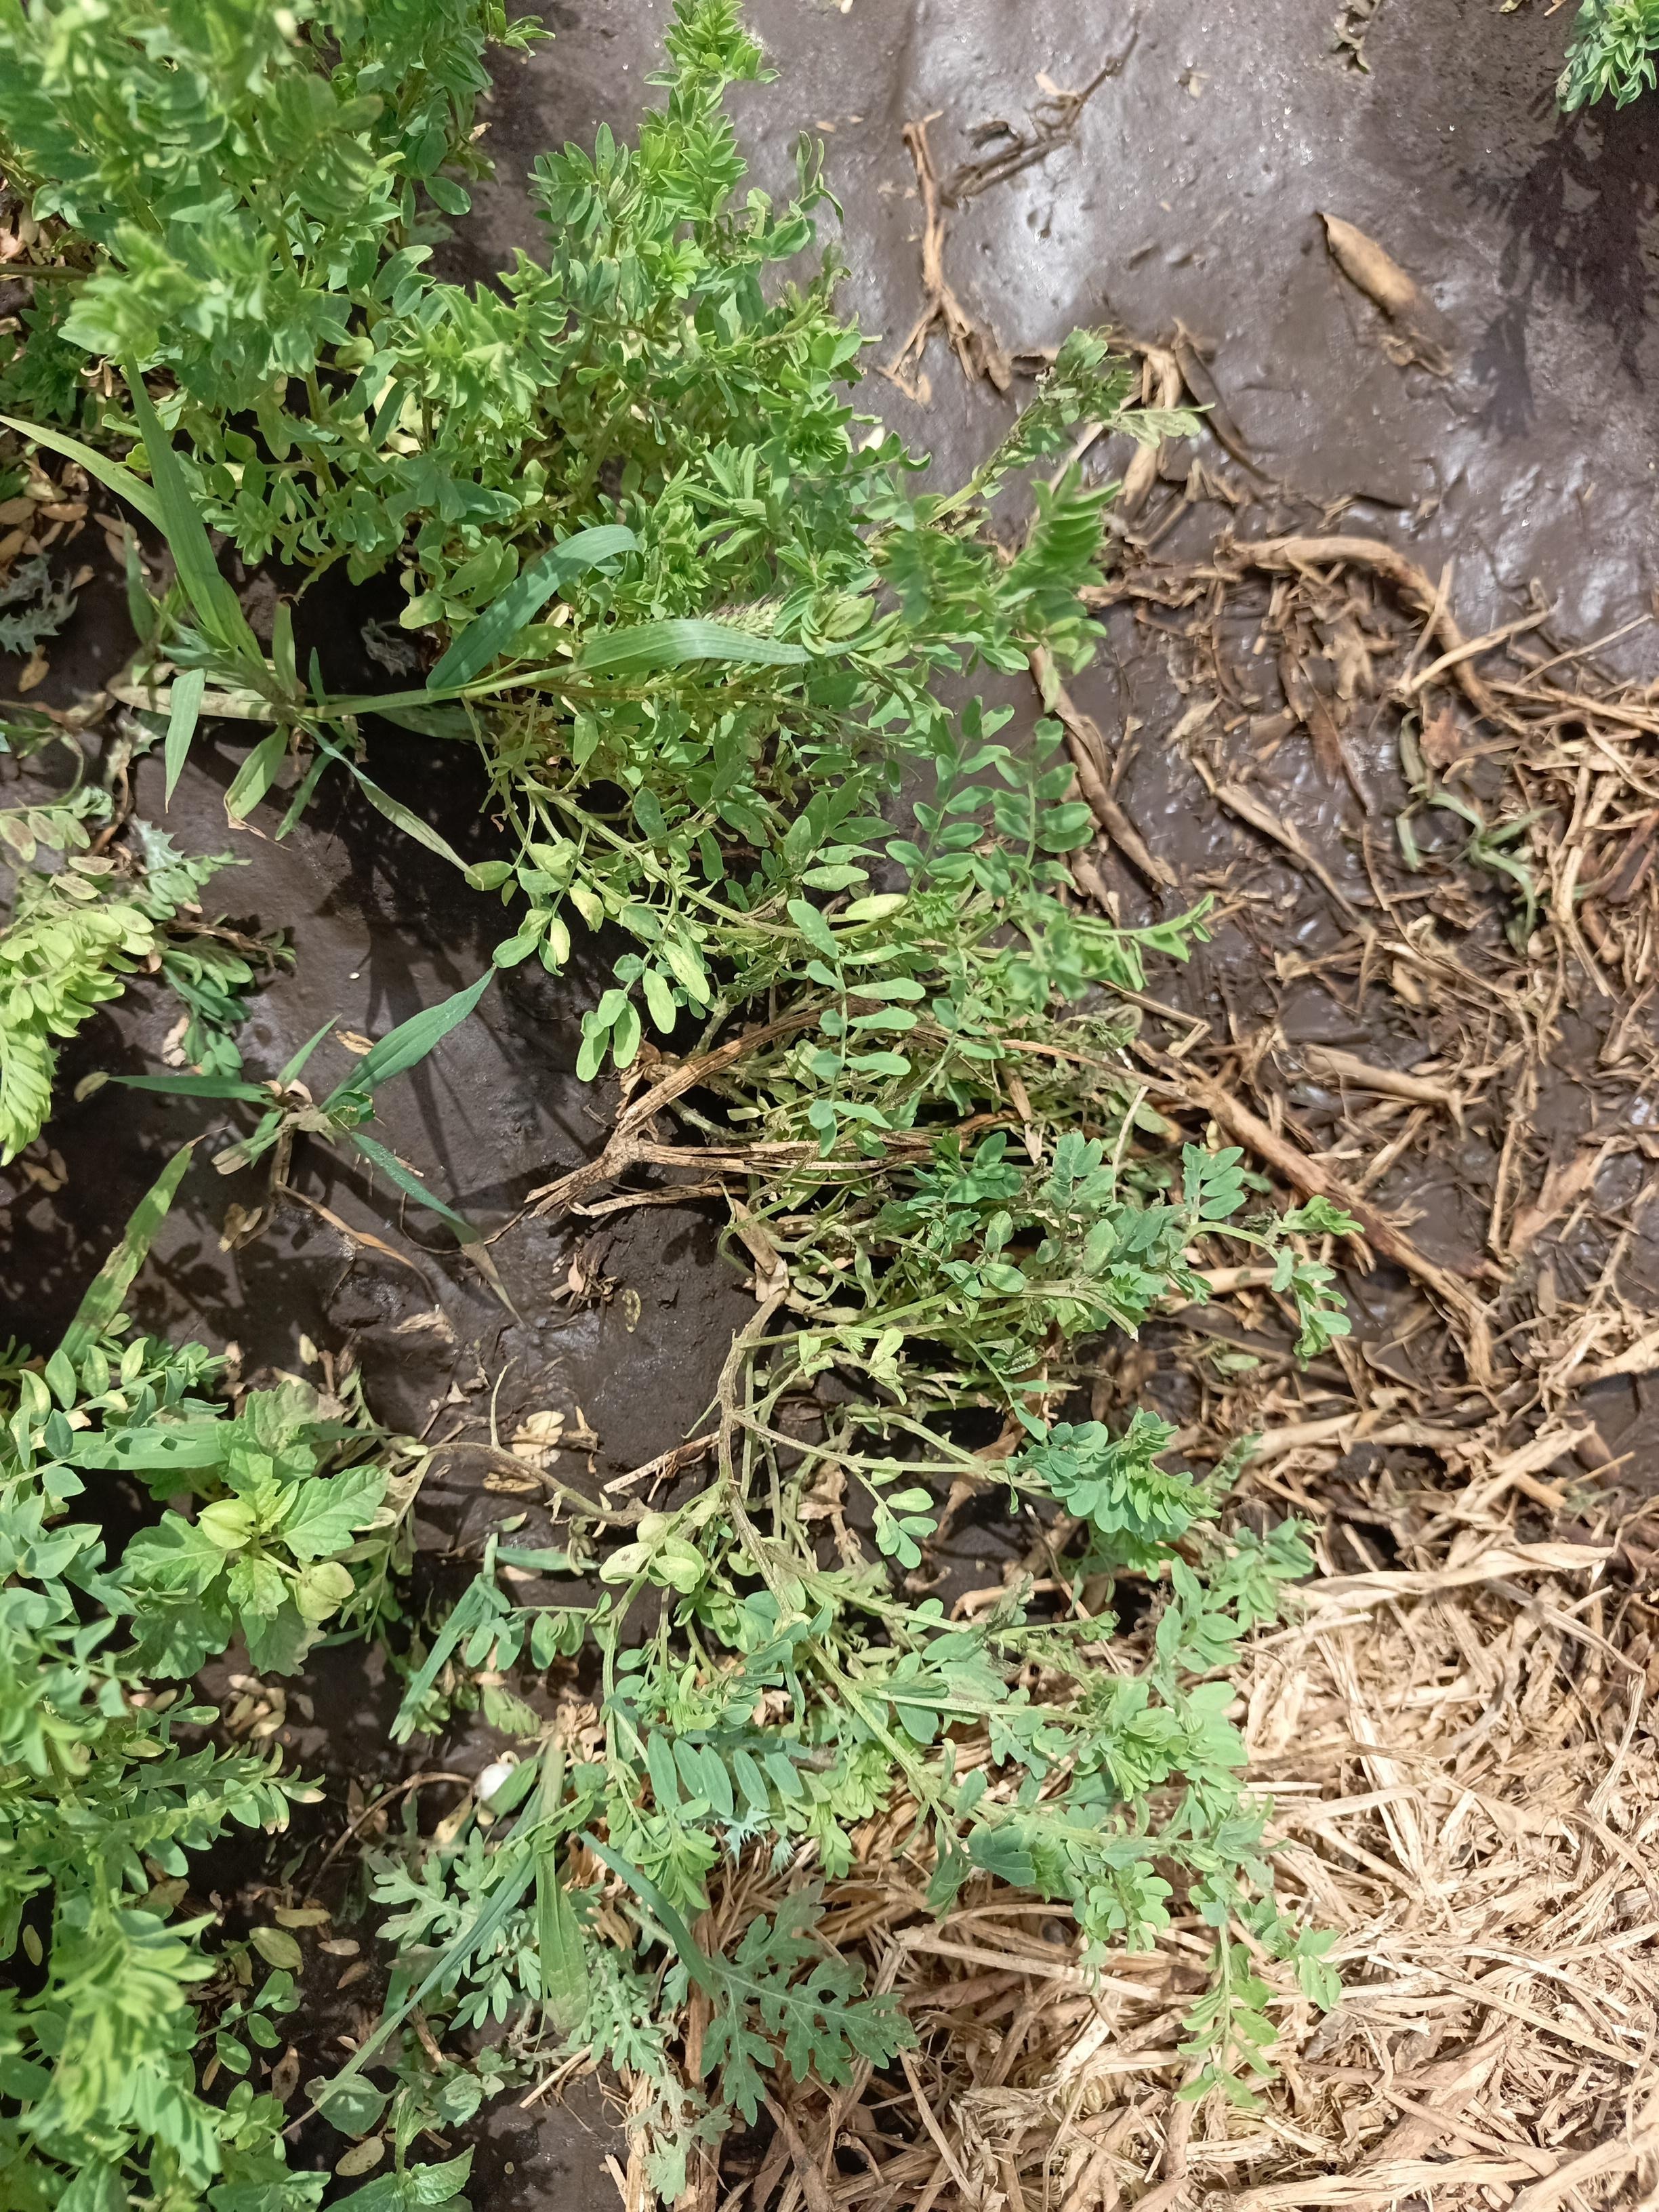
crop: lentil
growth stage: vegetative
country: Tanzania
